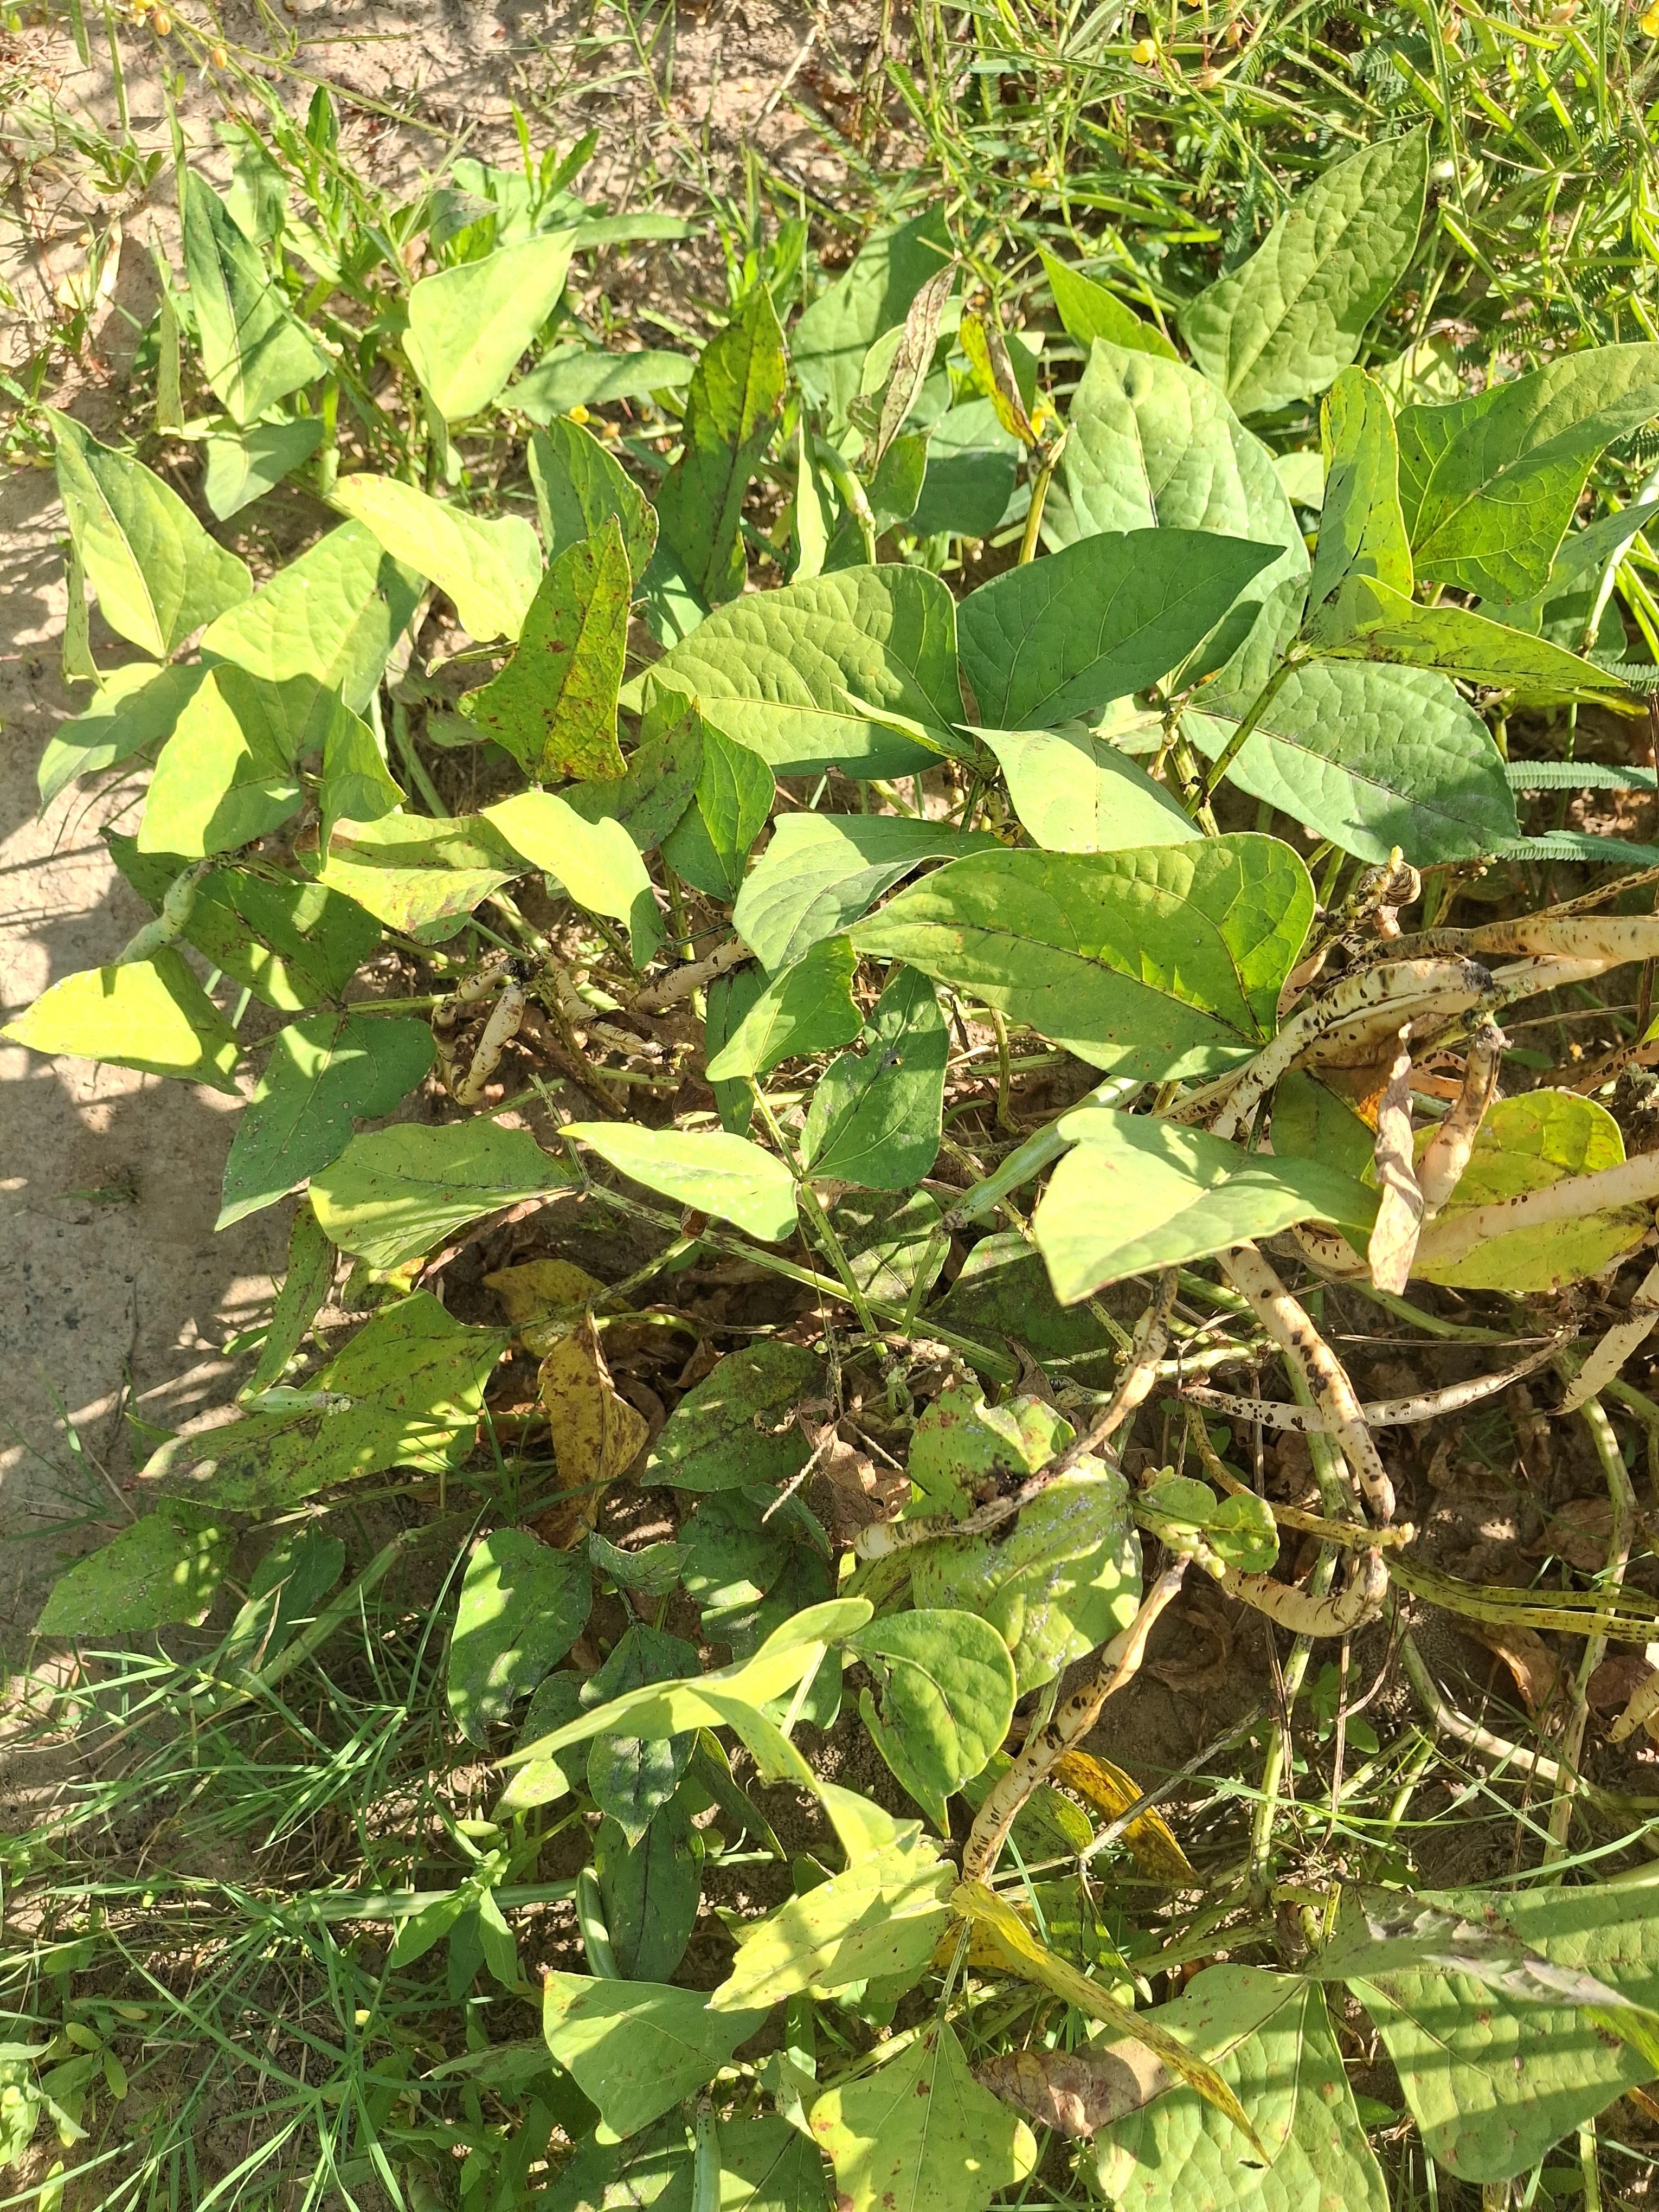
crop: cowpea
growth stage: maturity
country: Nigeria
